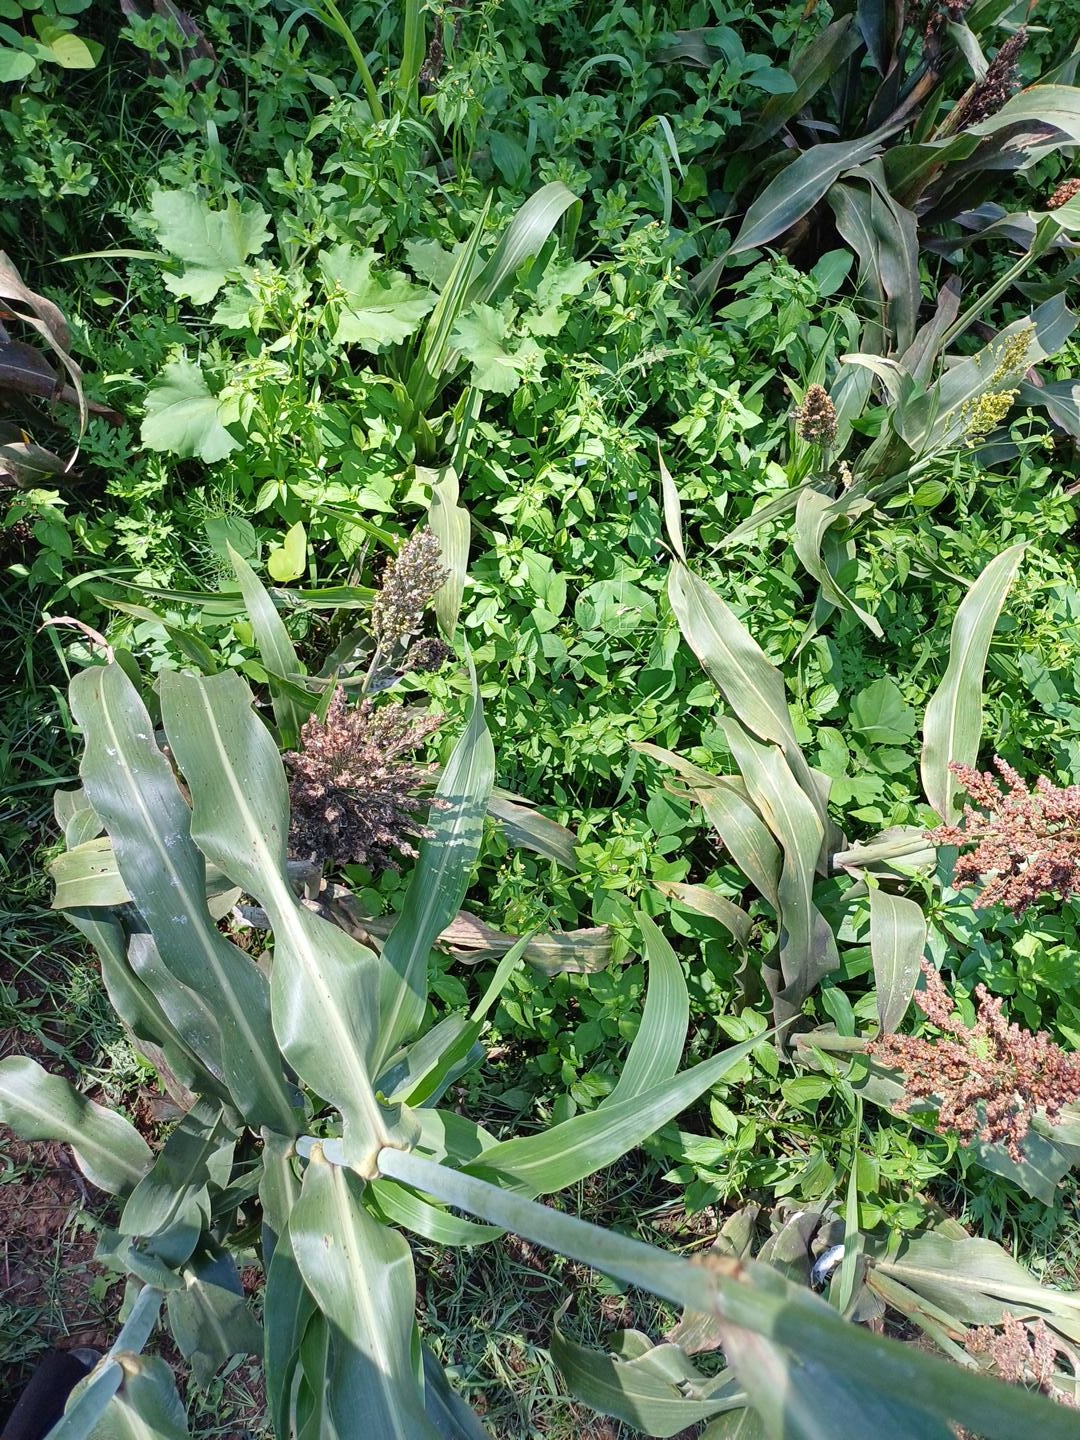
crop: sorghum
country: Kenya
